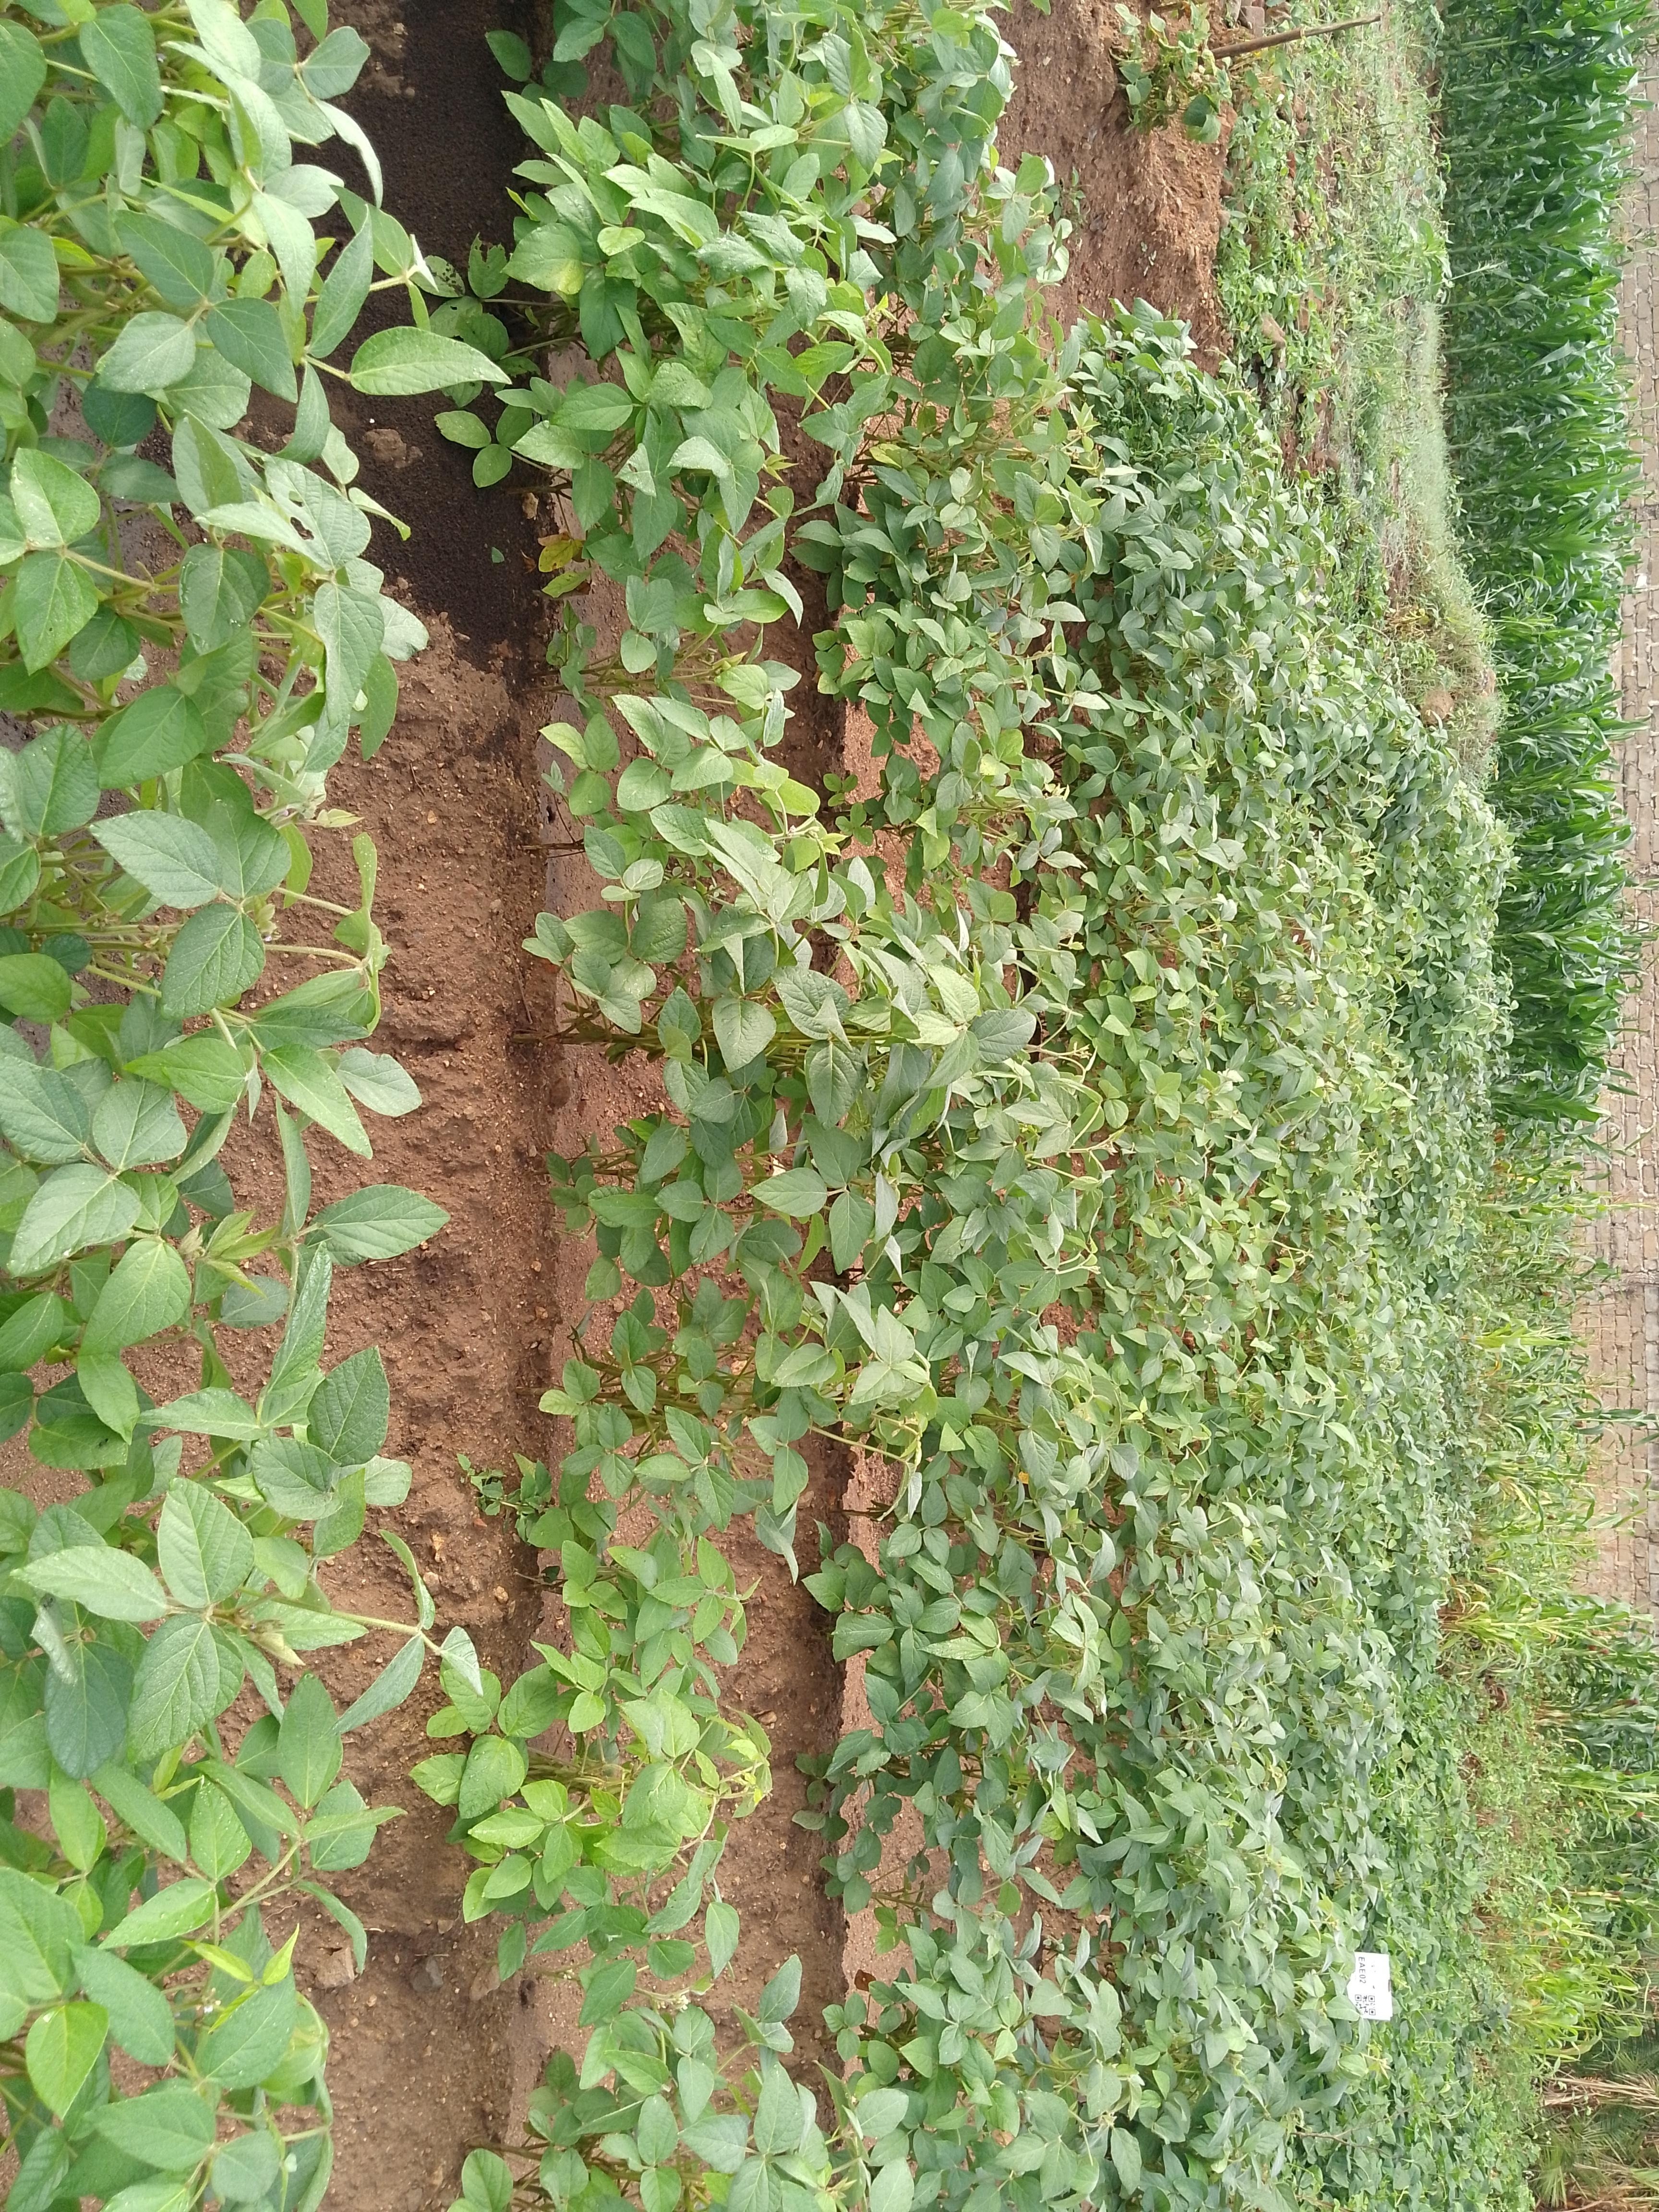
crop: soybean
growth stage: development pod
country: Malawi
